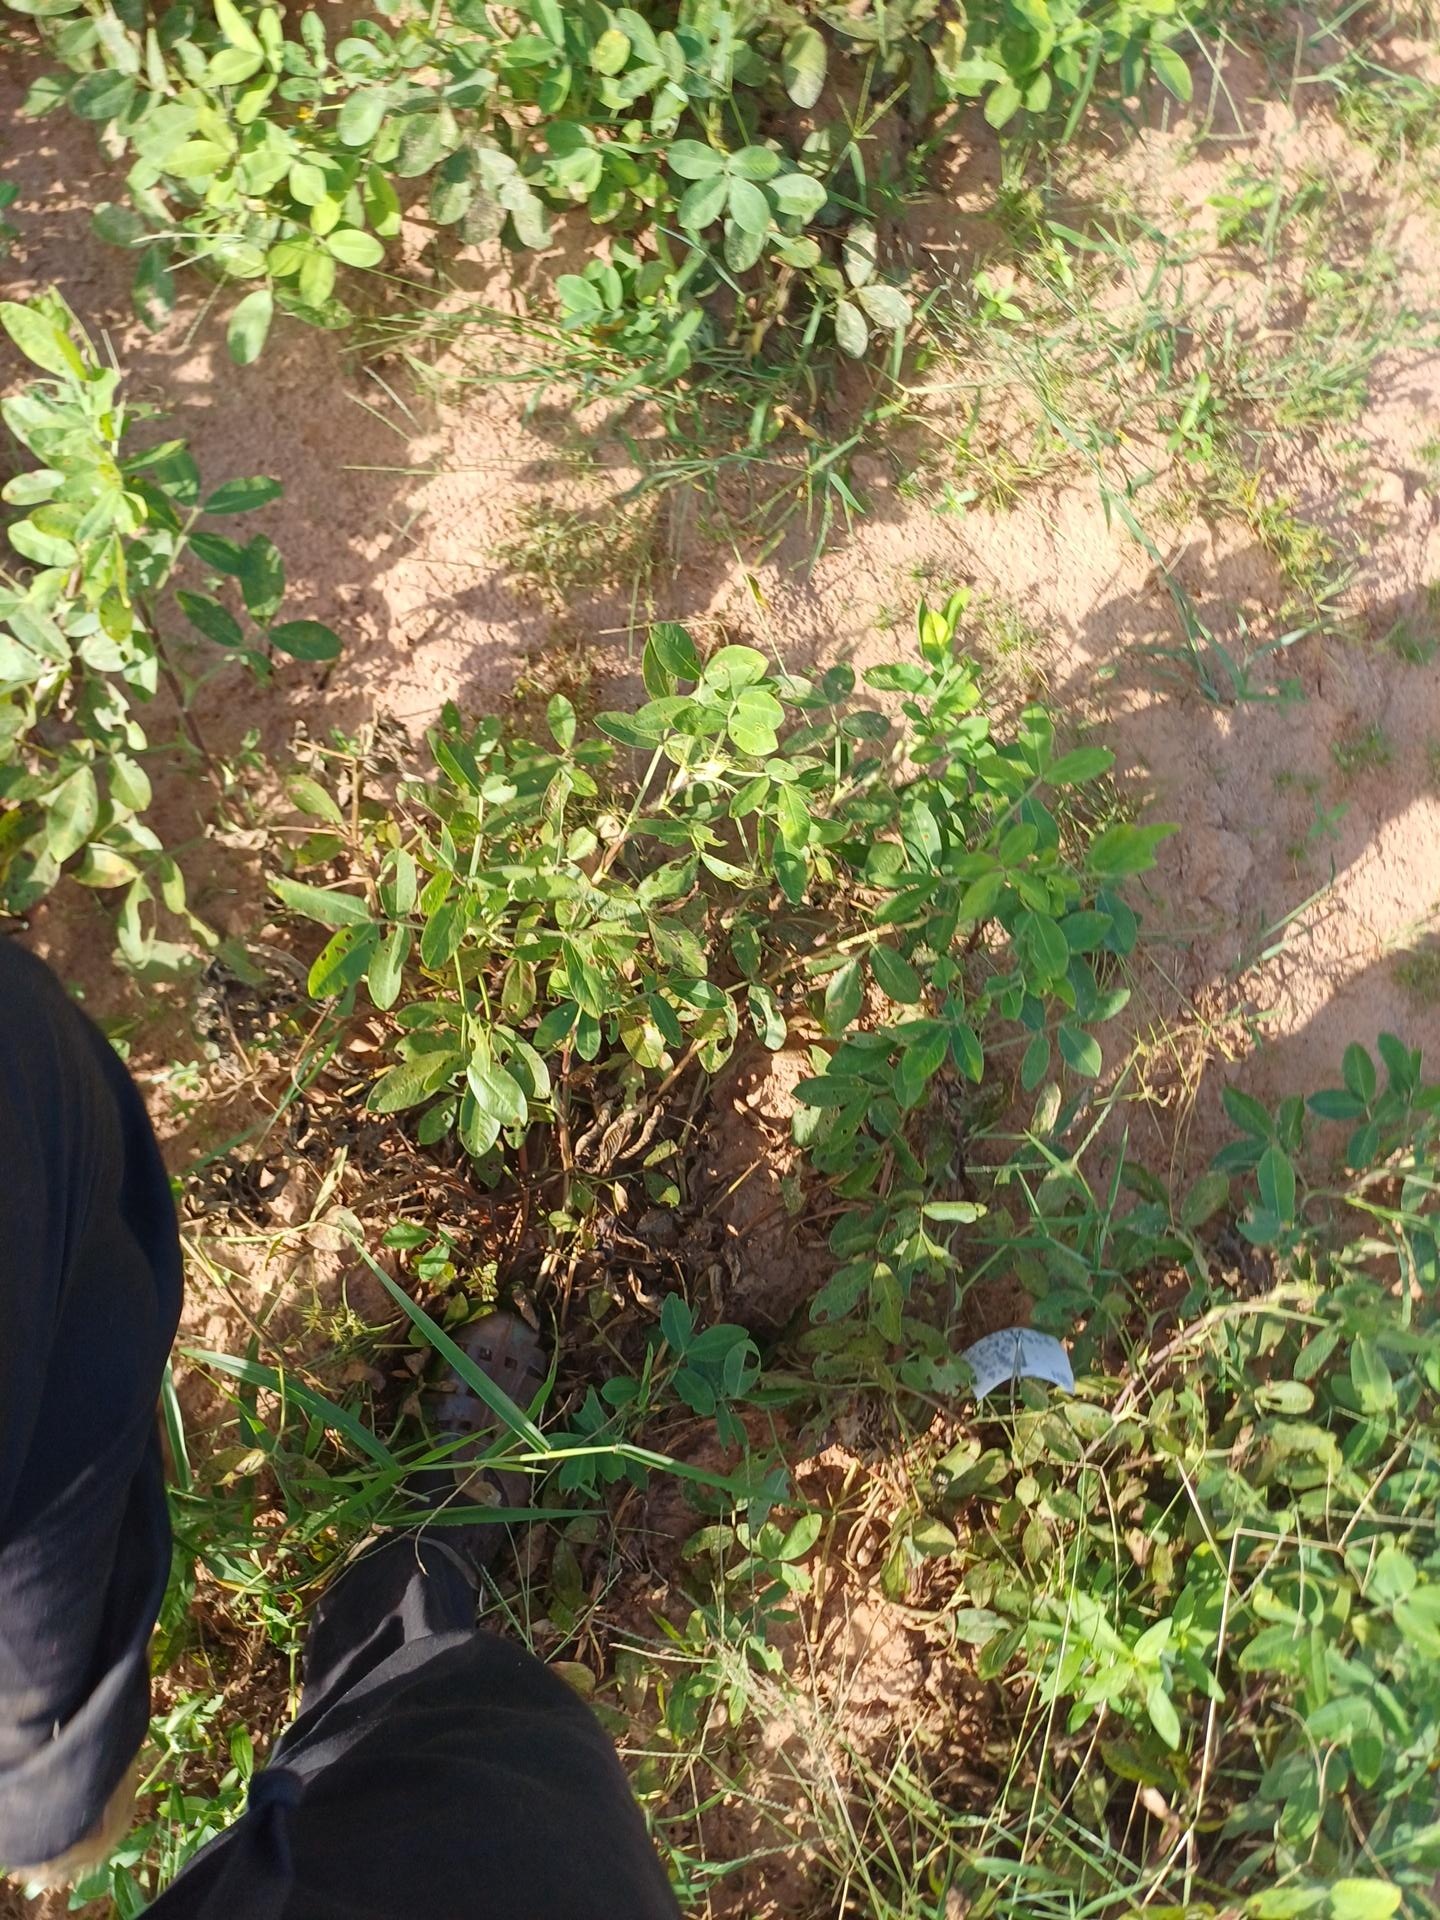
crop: groundnut
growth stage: flowering
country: Senegal
